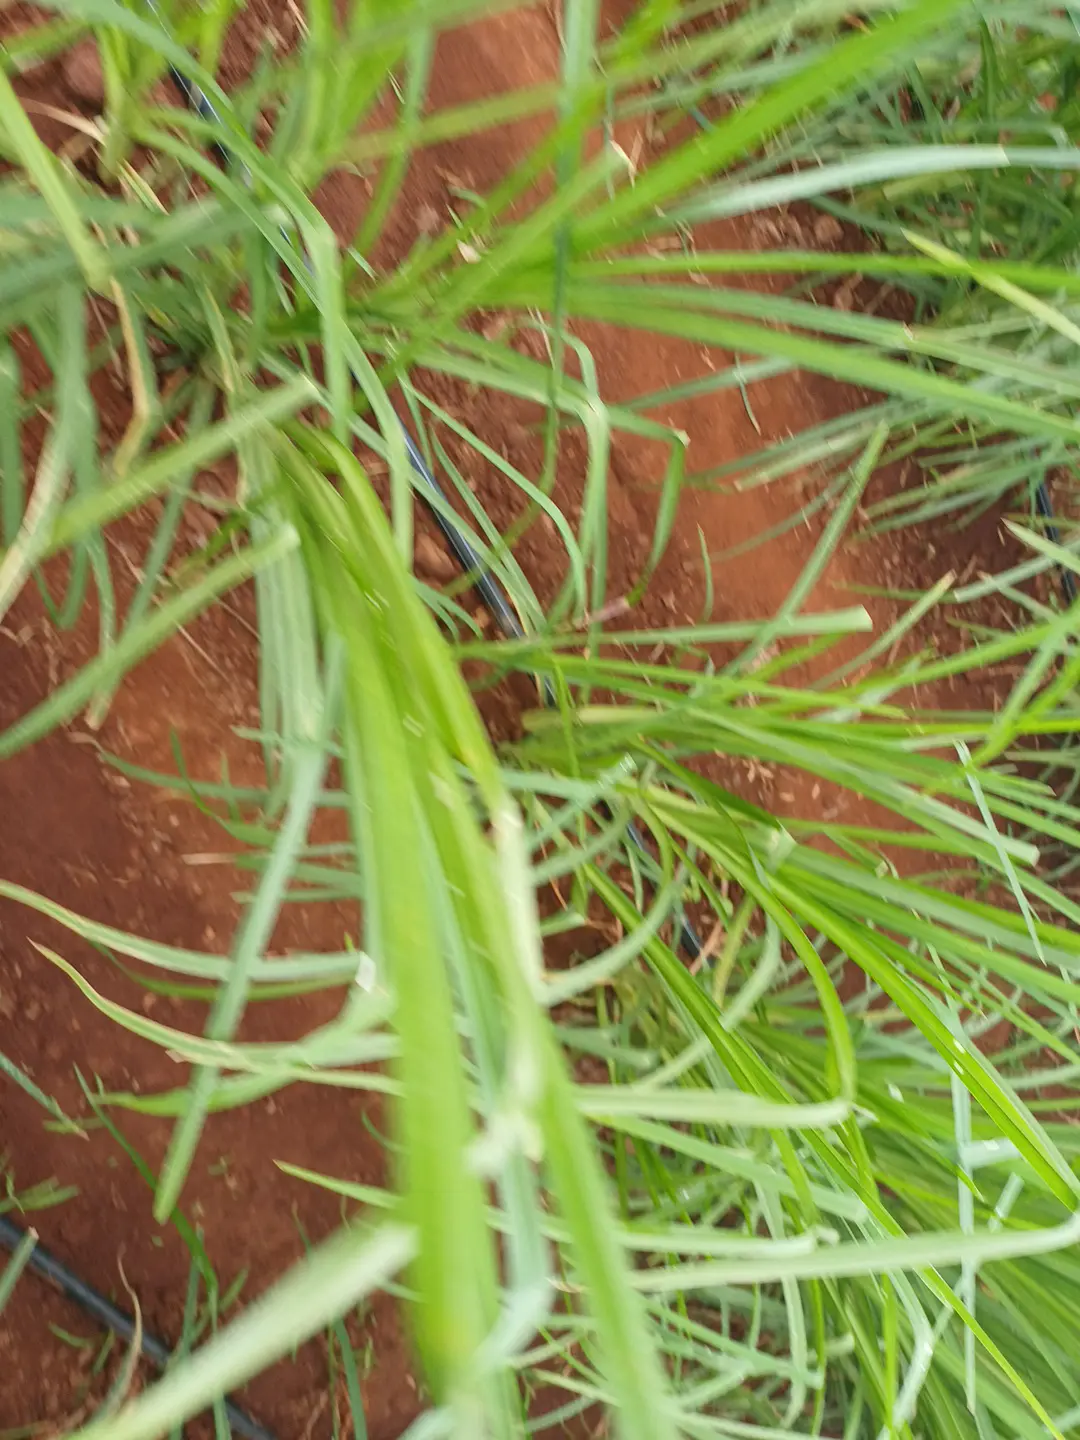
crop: finger millet
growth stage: vegetative
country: Kenya
